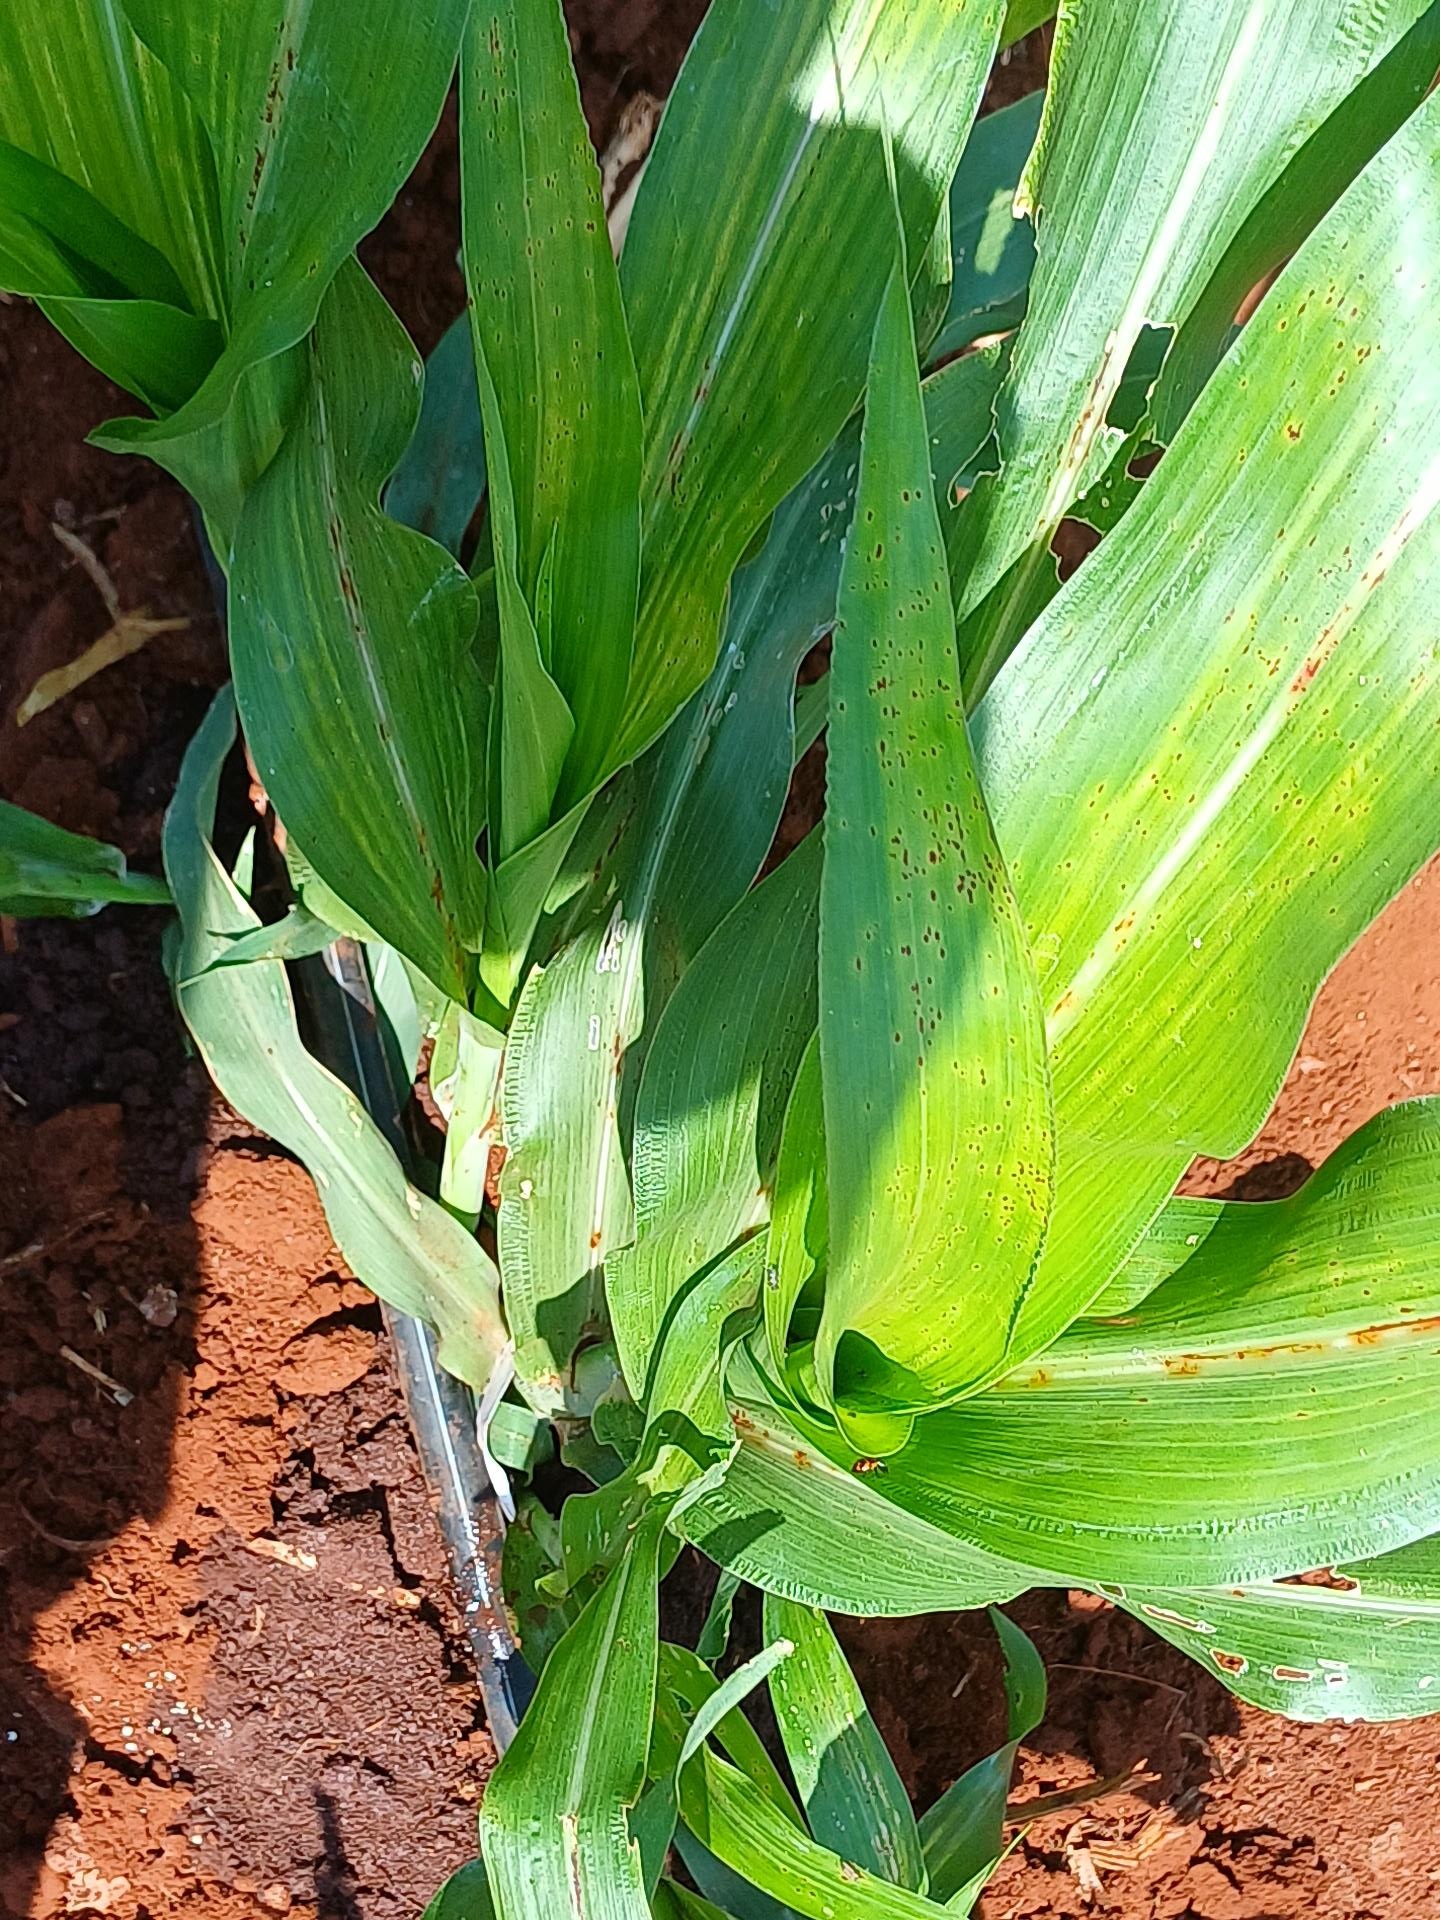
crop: sorghum
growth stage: vegetative
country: Kenya
